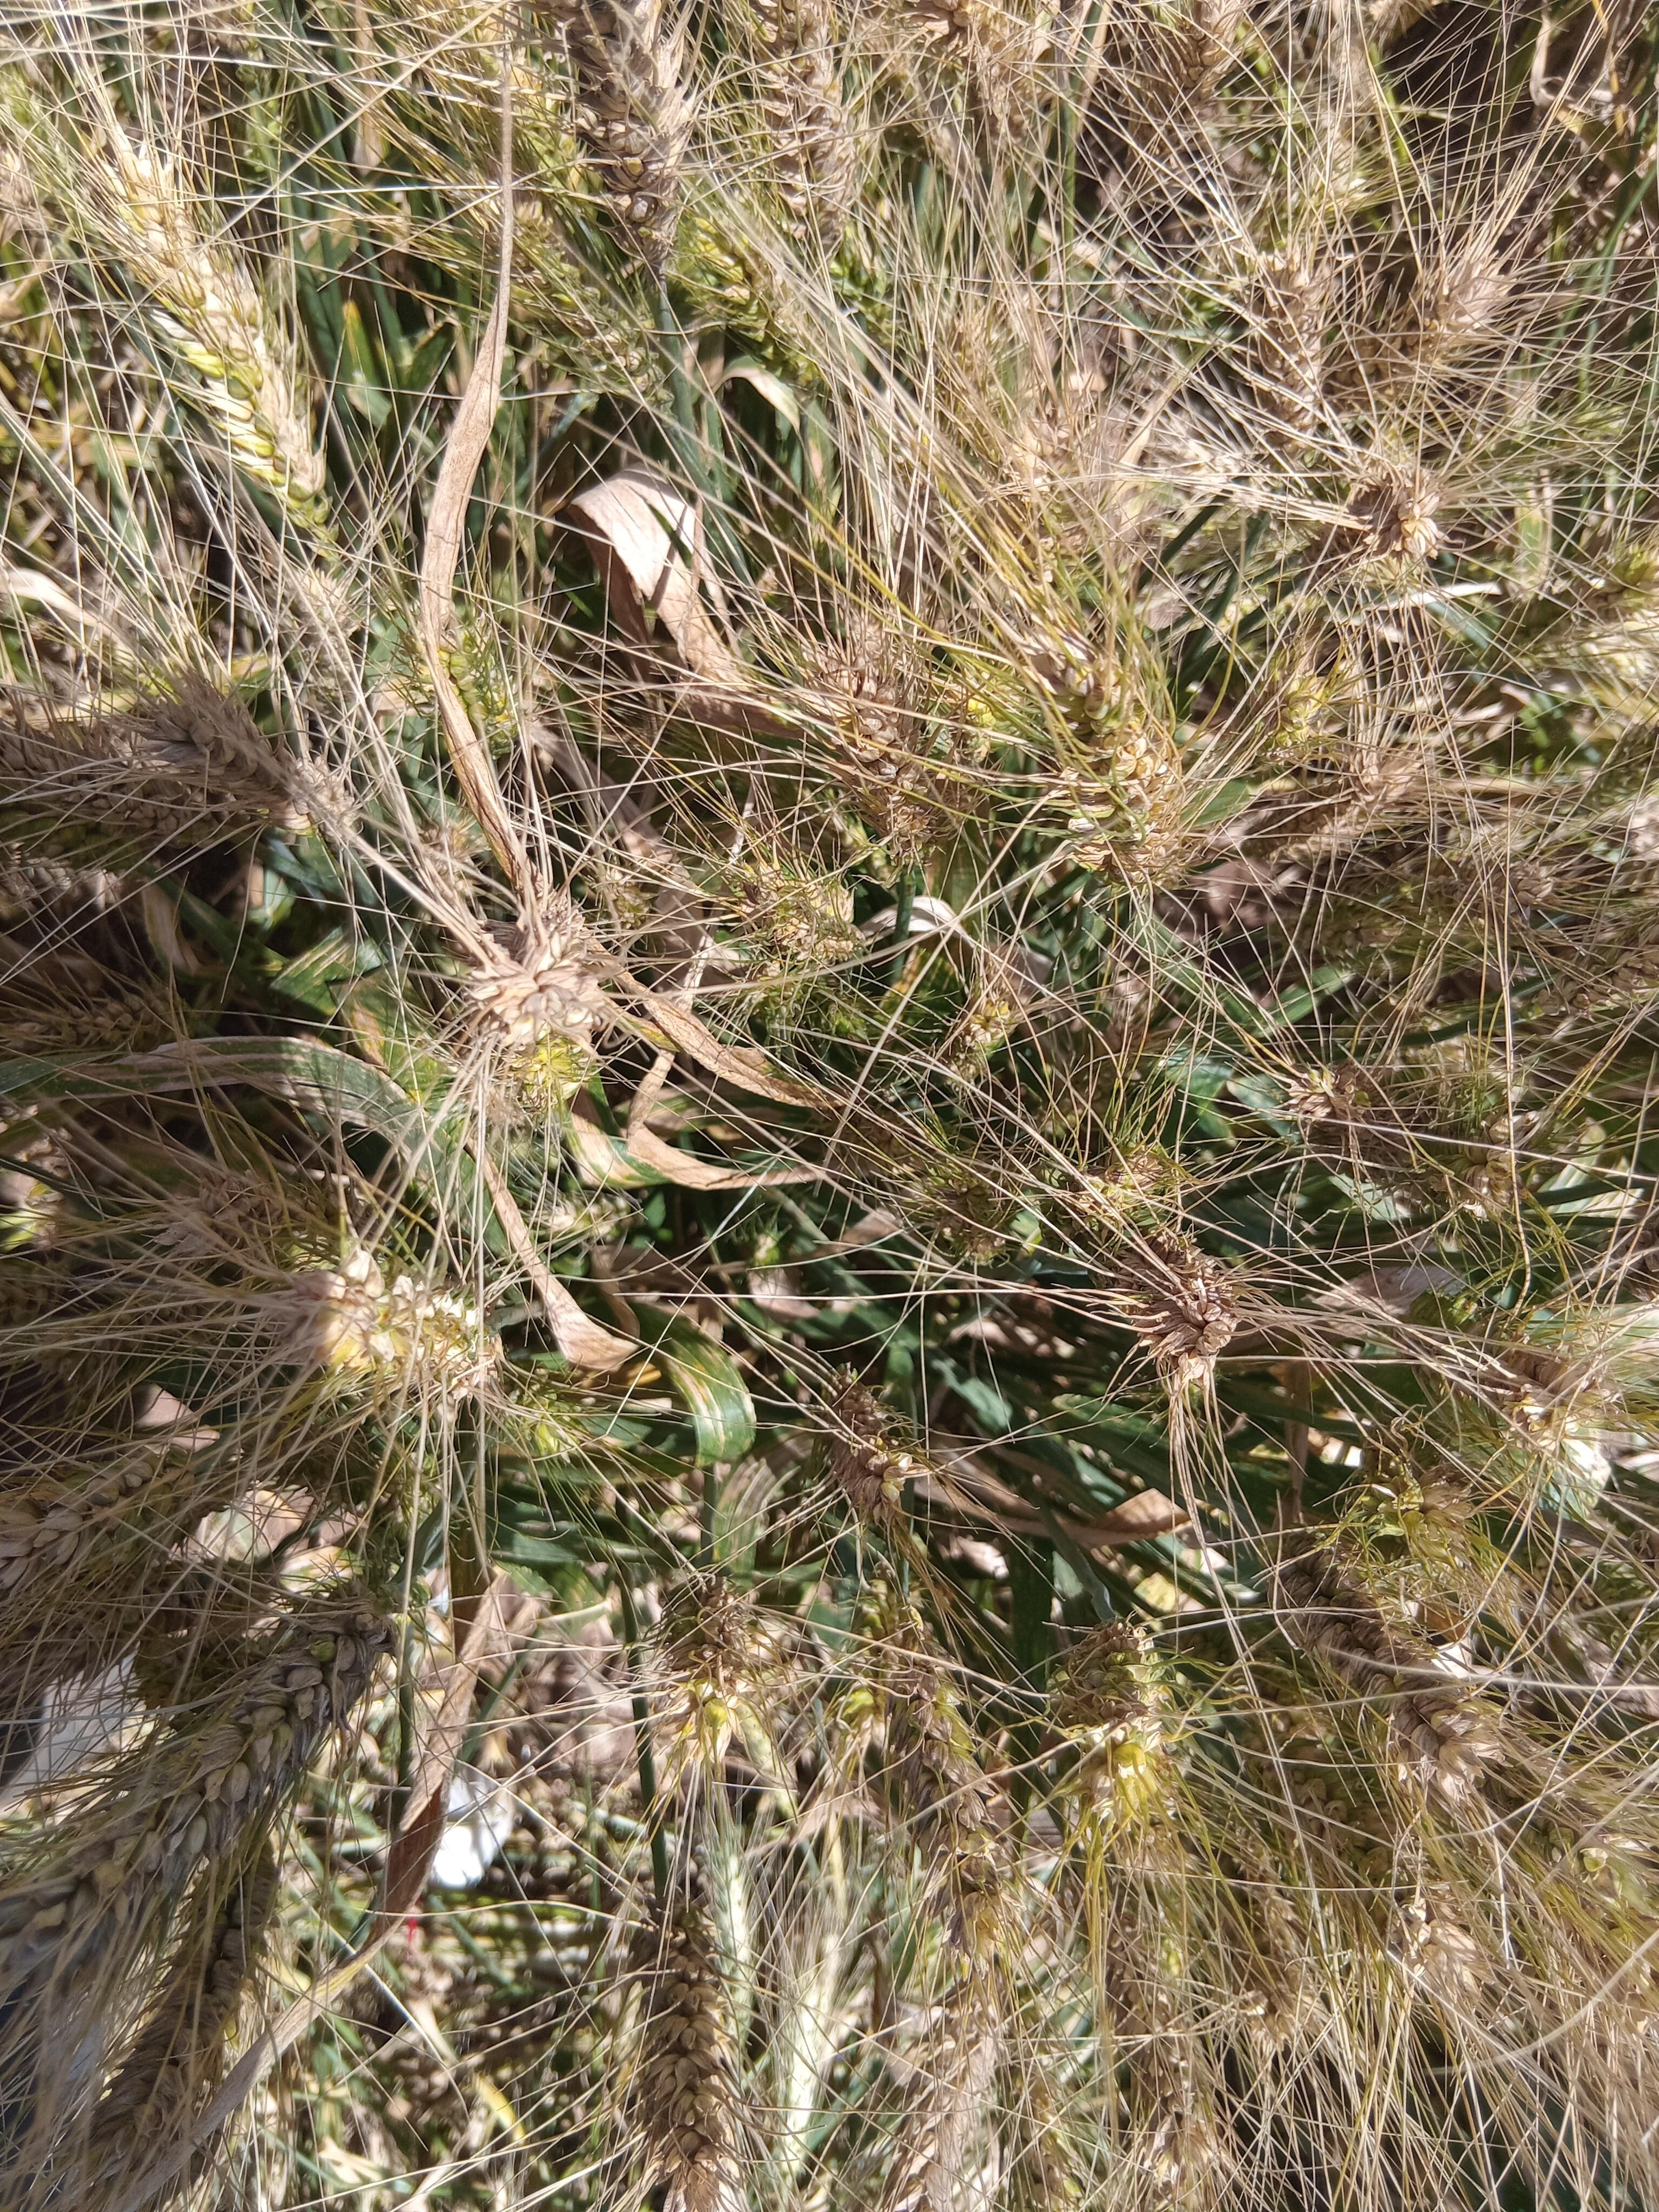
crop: wheat
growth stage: maturity
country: Kenya
